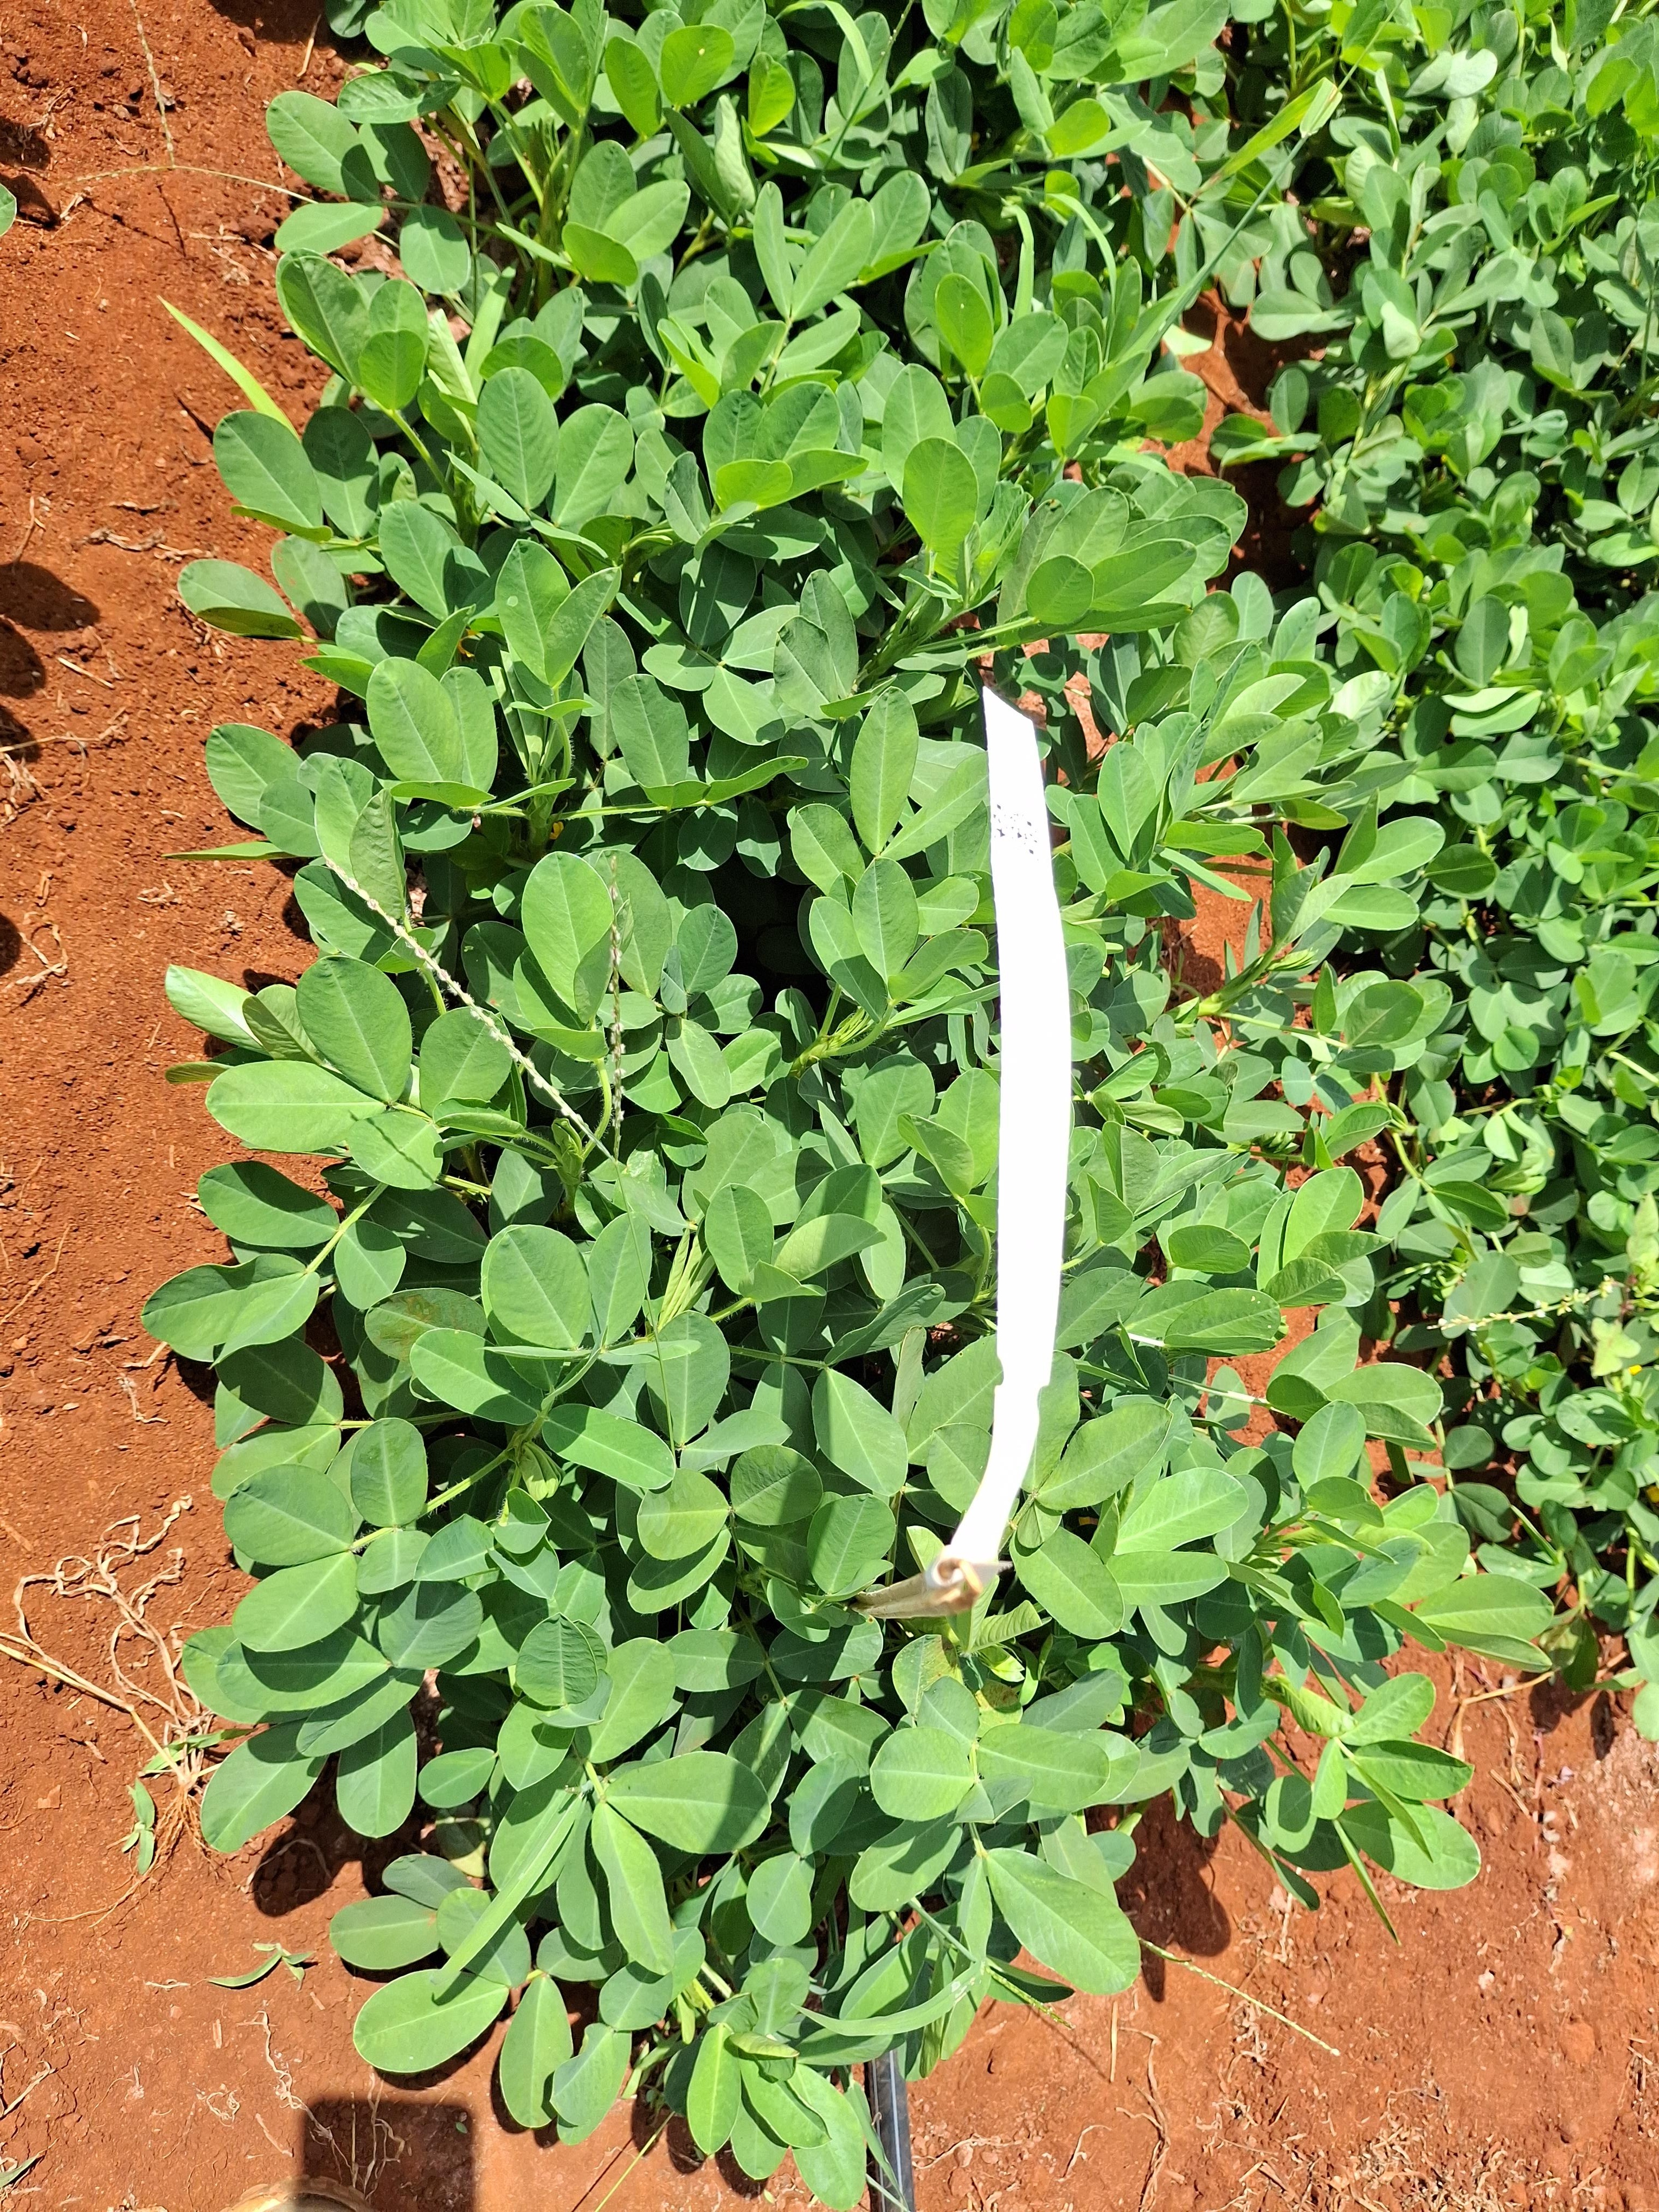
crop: groundnut
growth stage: flowering
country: Kenya
